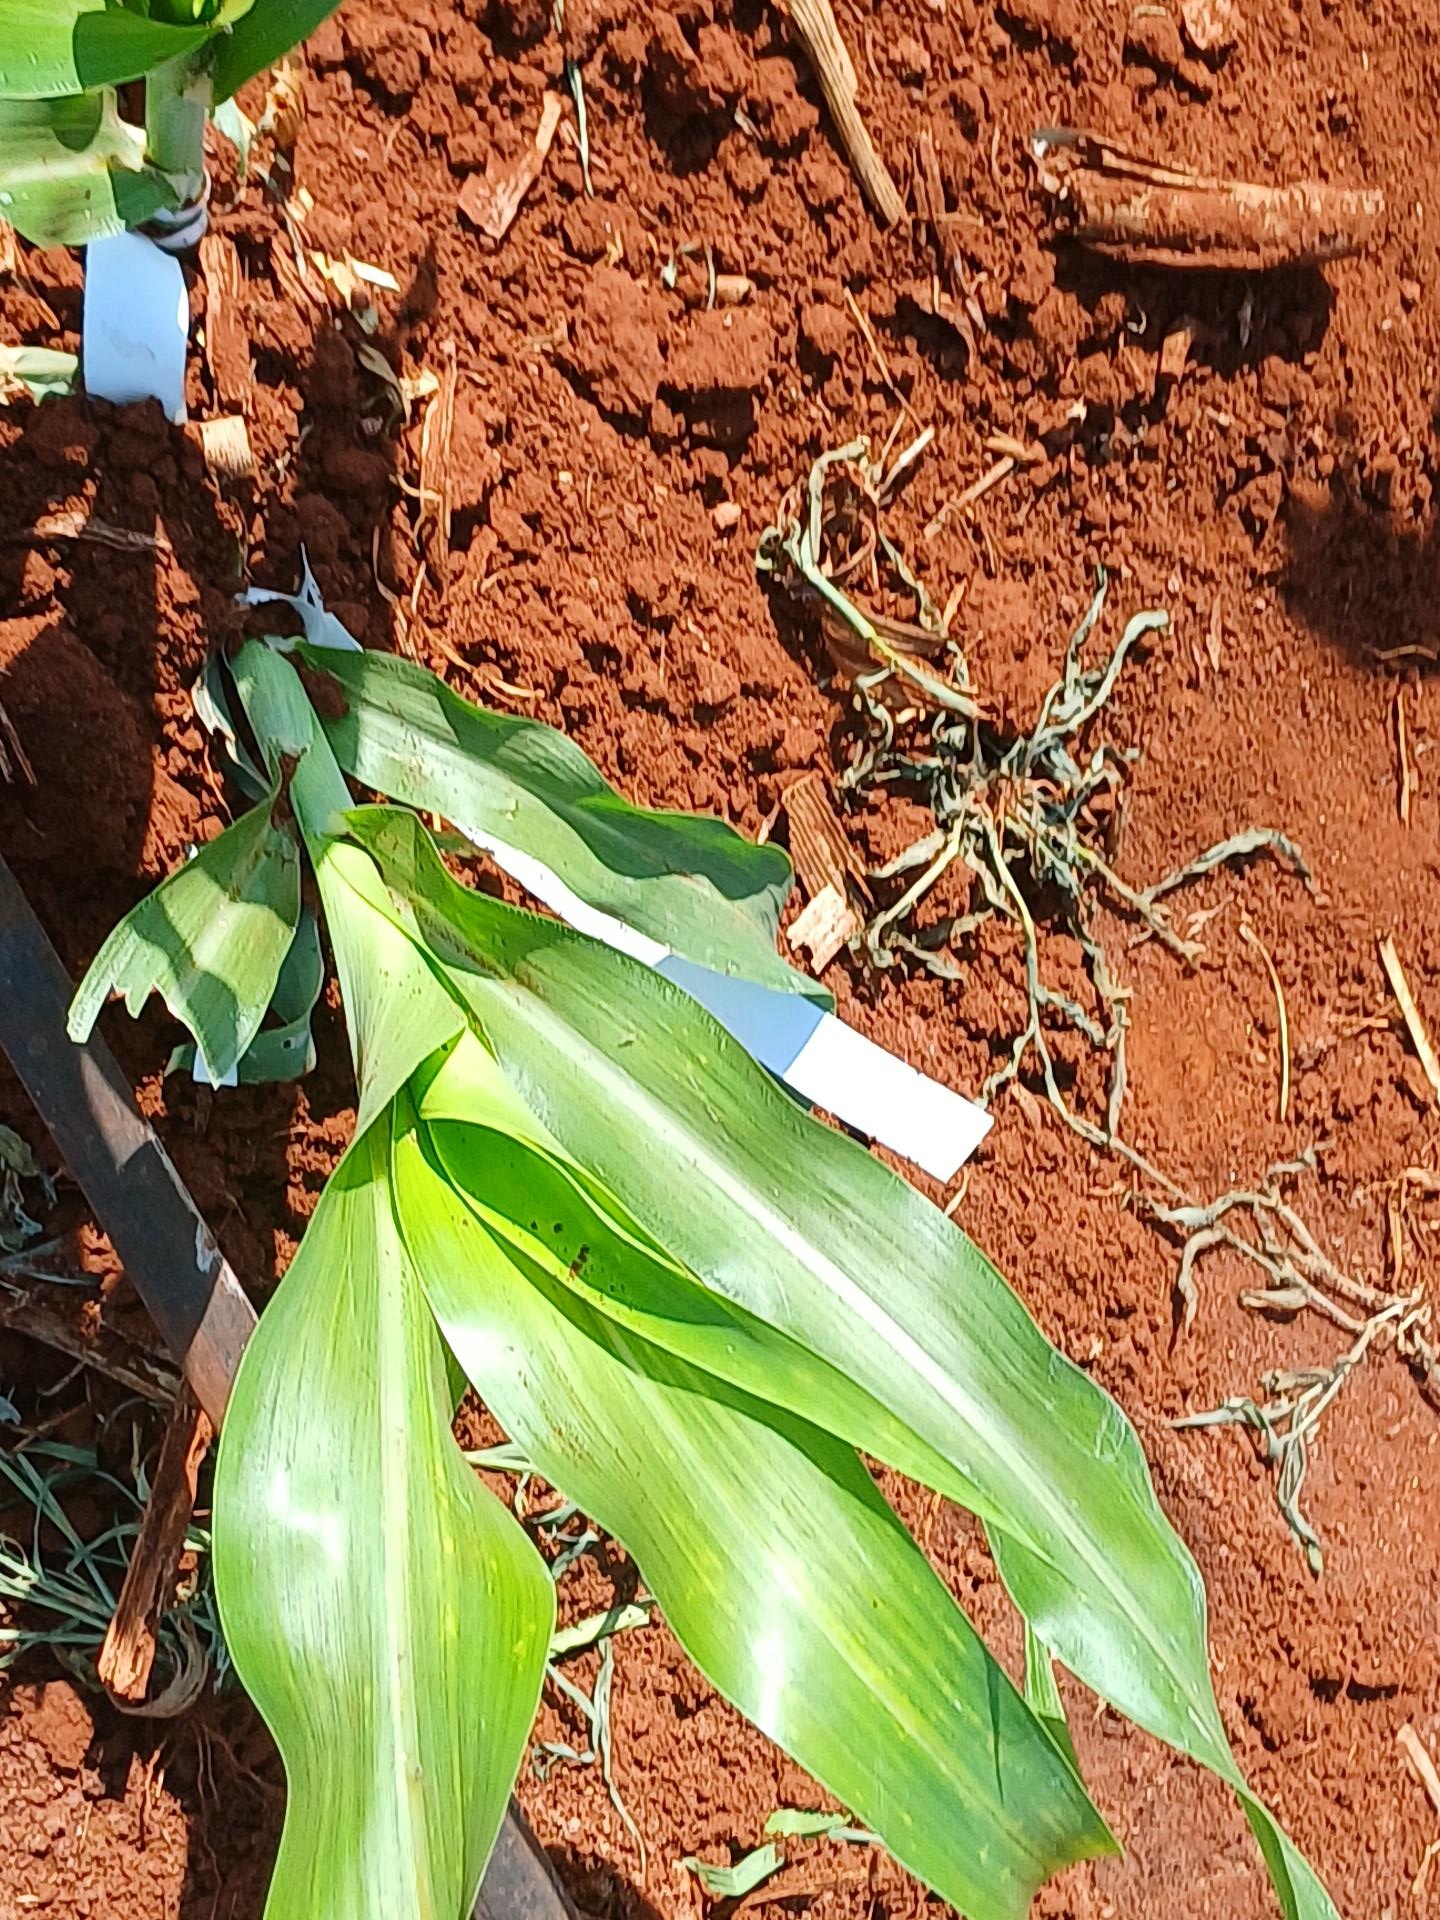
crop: sorghum
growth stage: vegetative
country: Kenya
